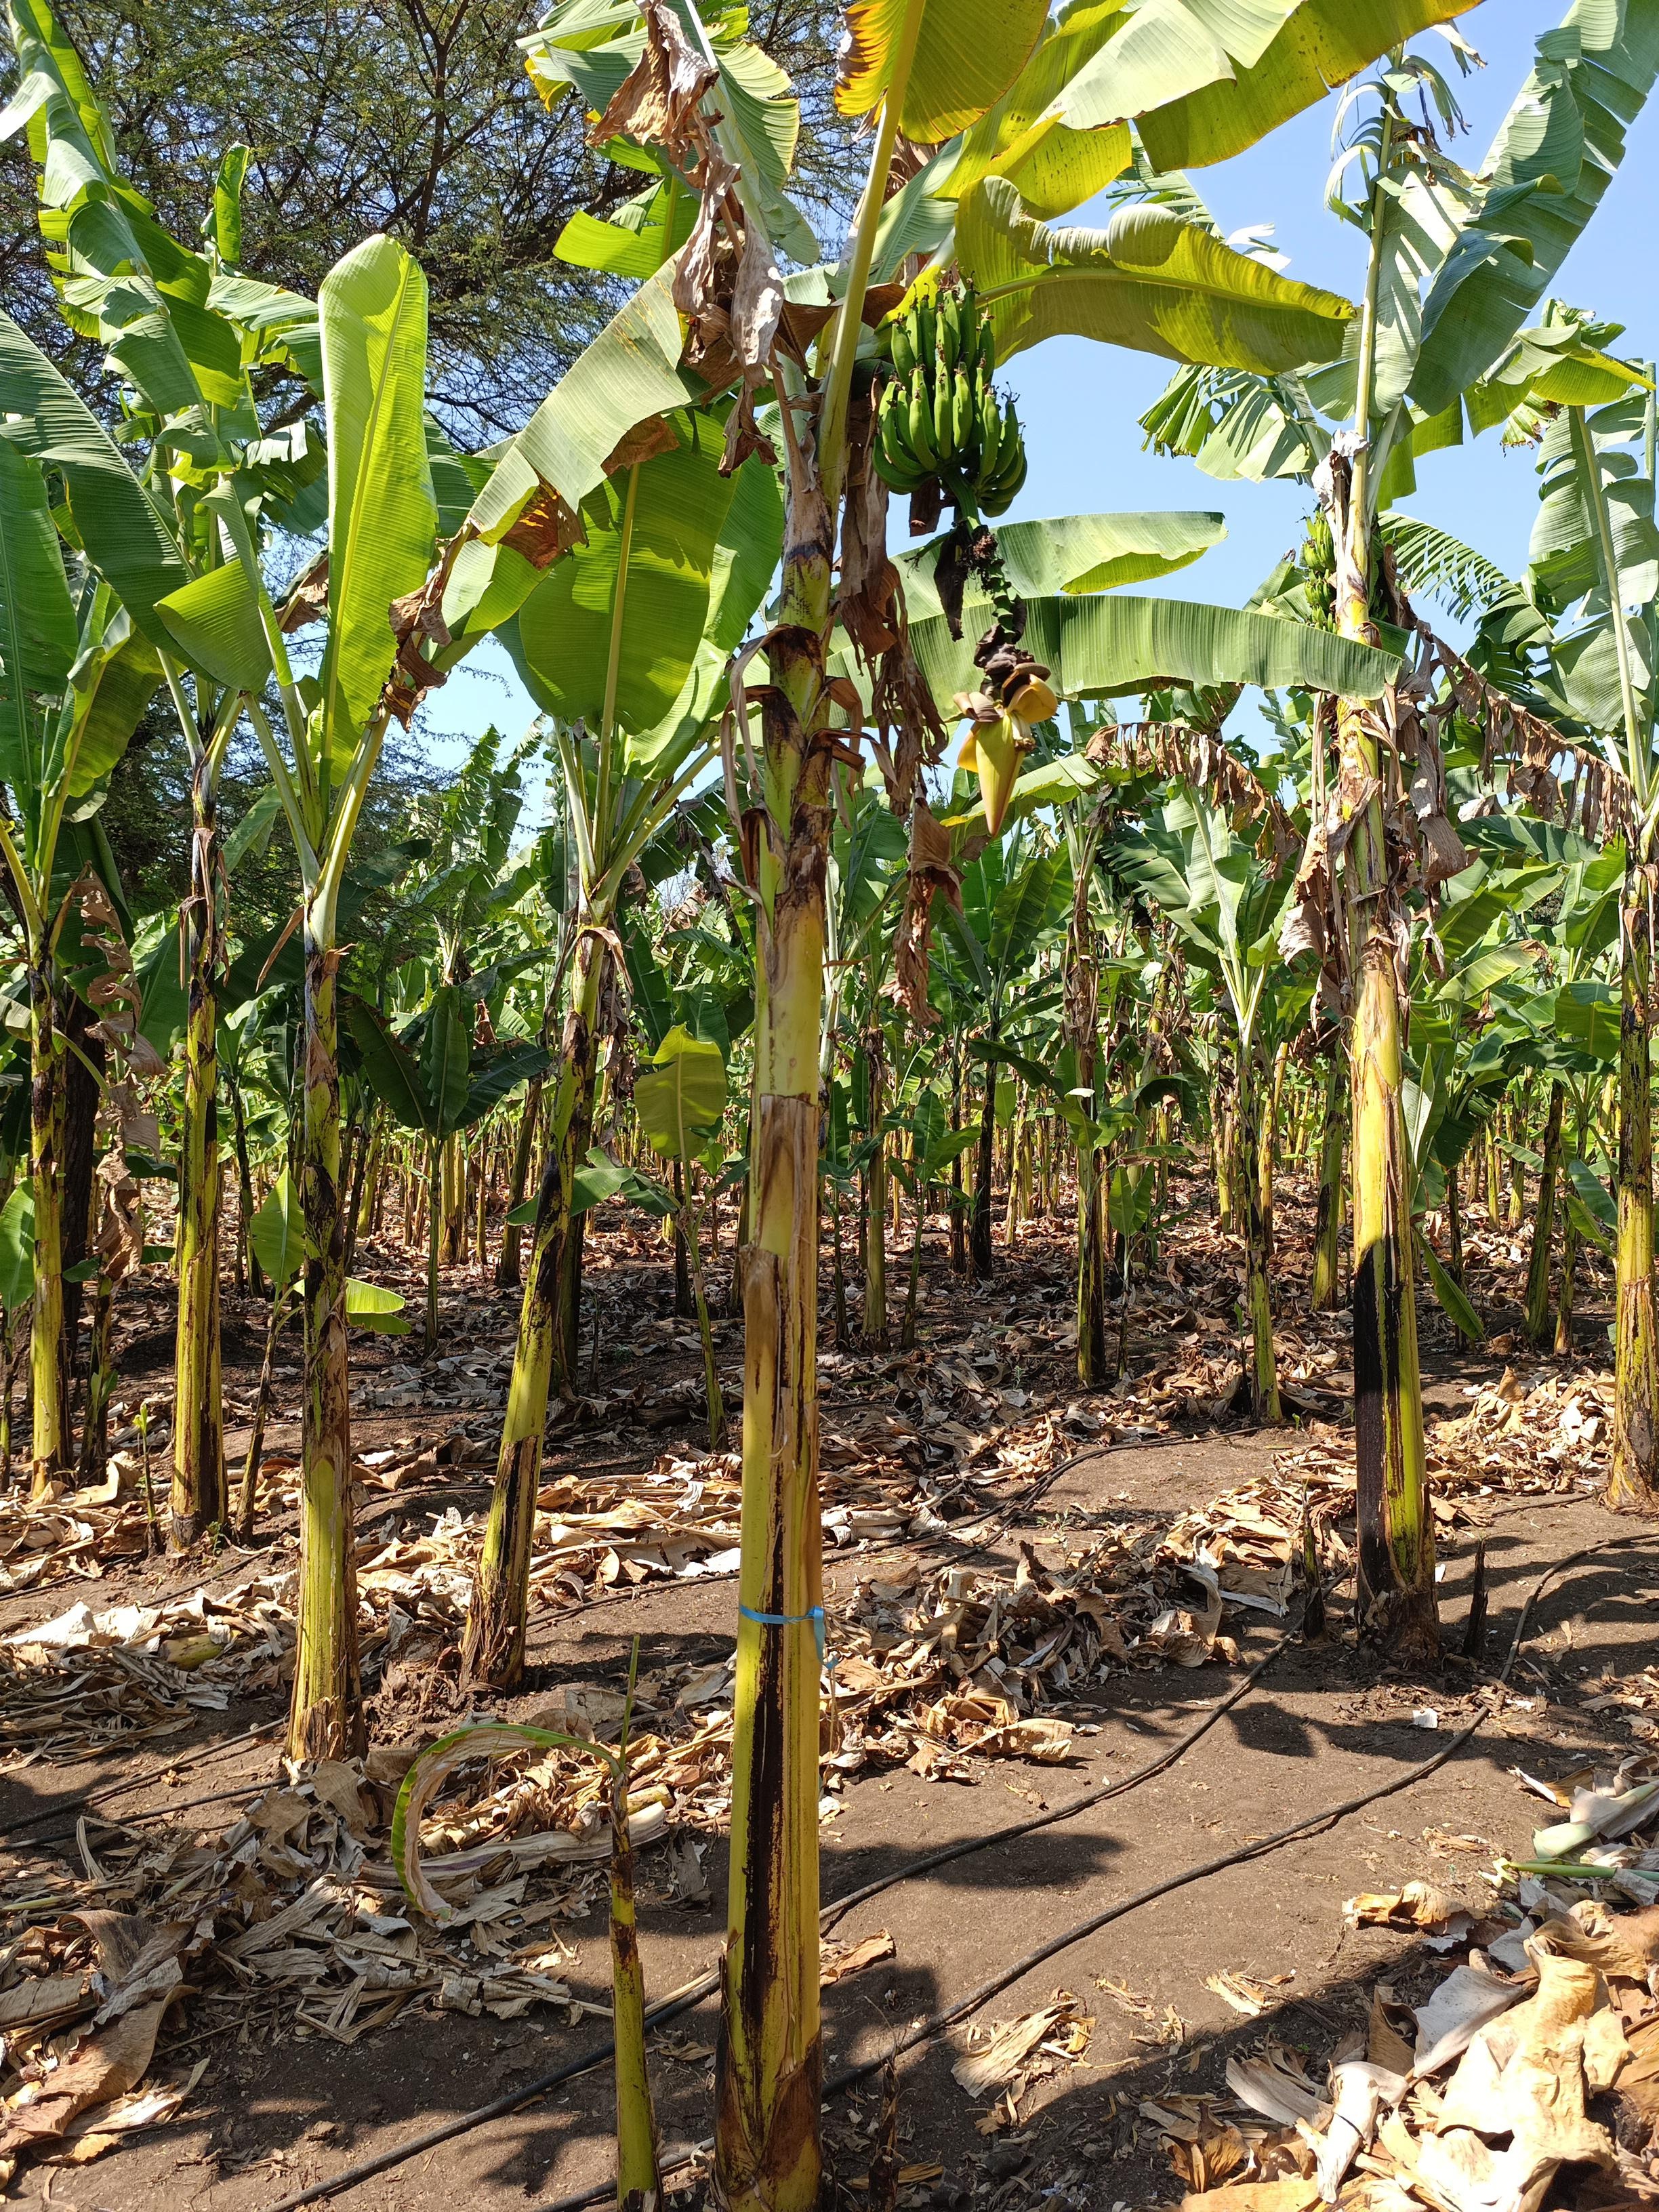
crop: banana
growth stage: development fruit
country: Tanzania
